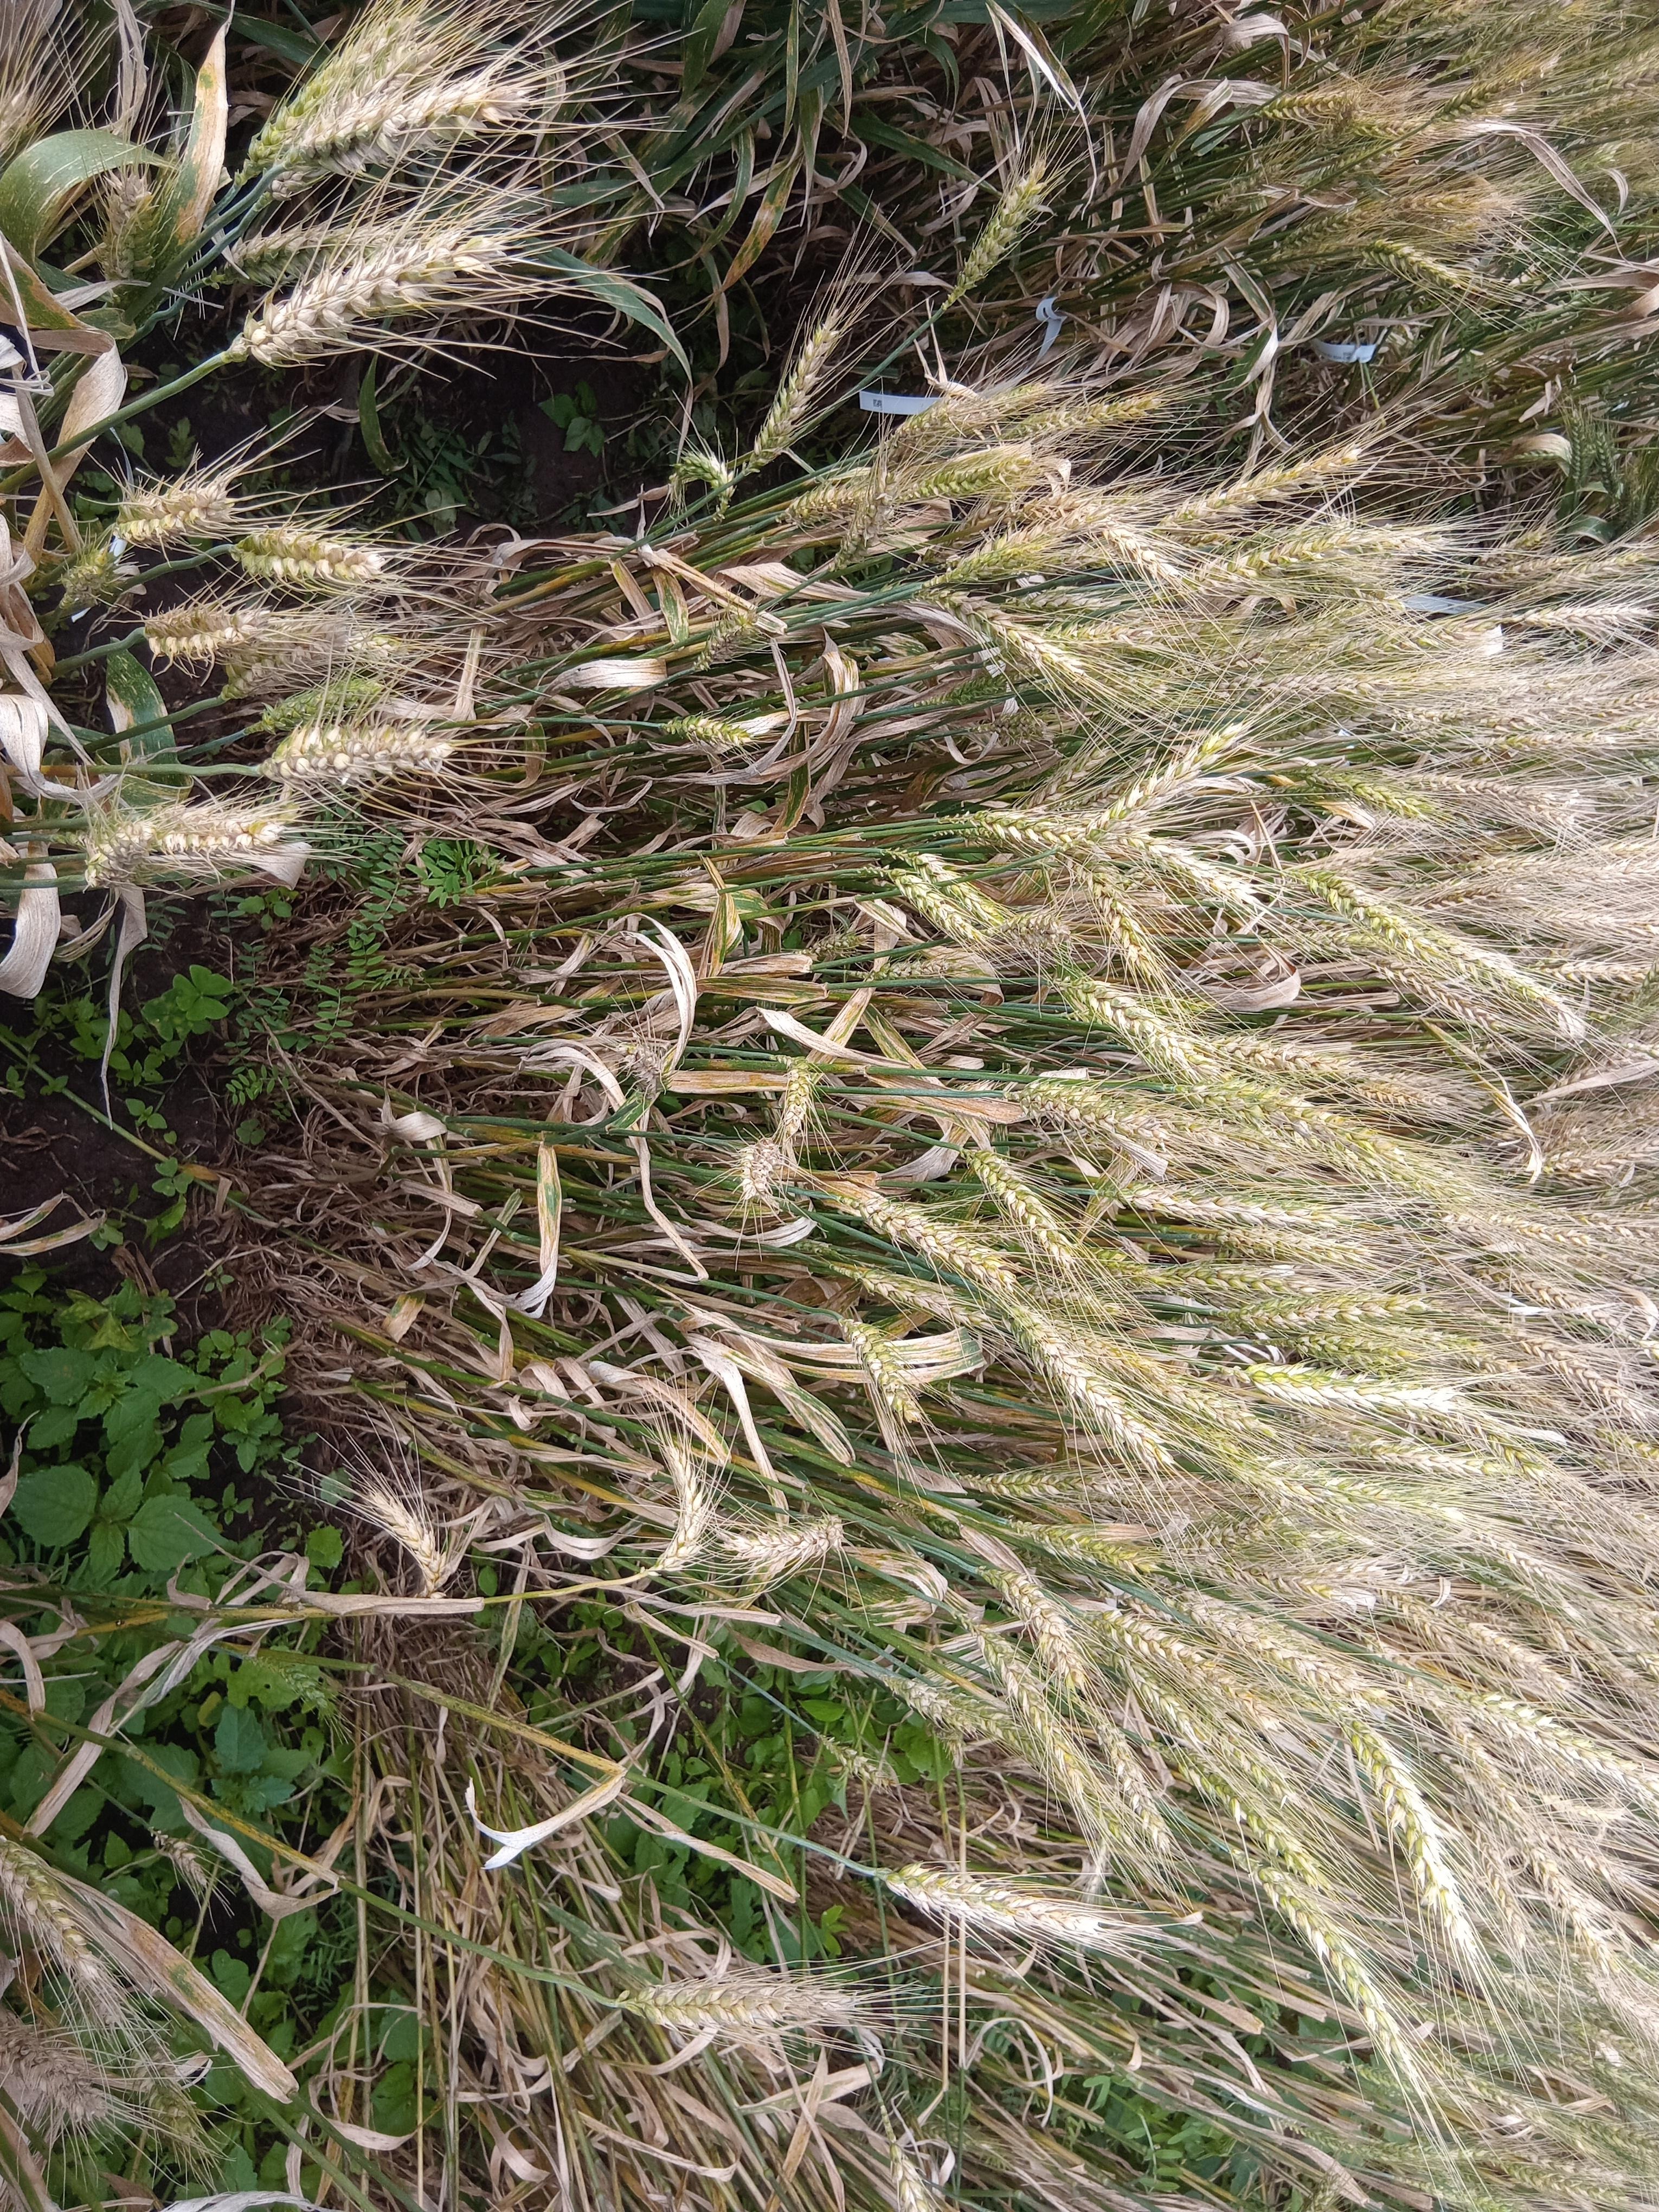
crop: wheat
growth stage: maturity
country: Kenya
